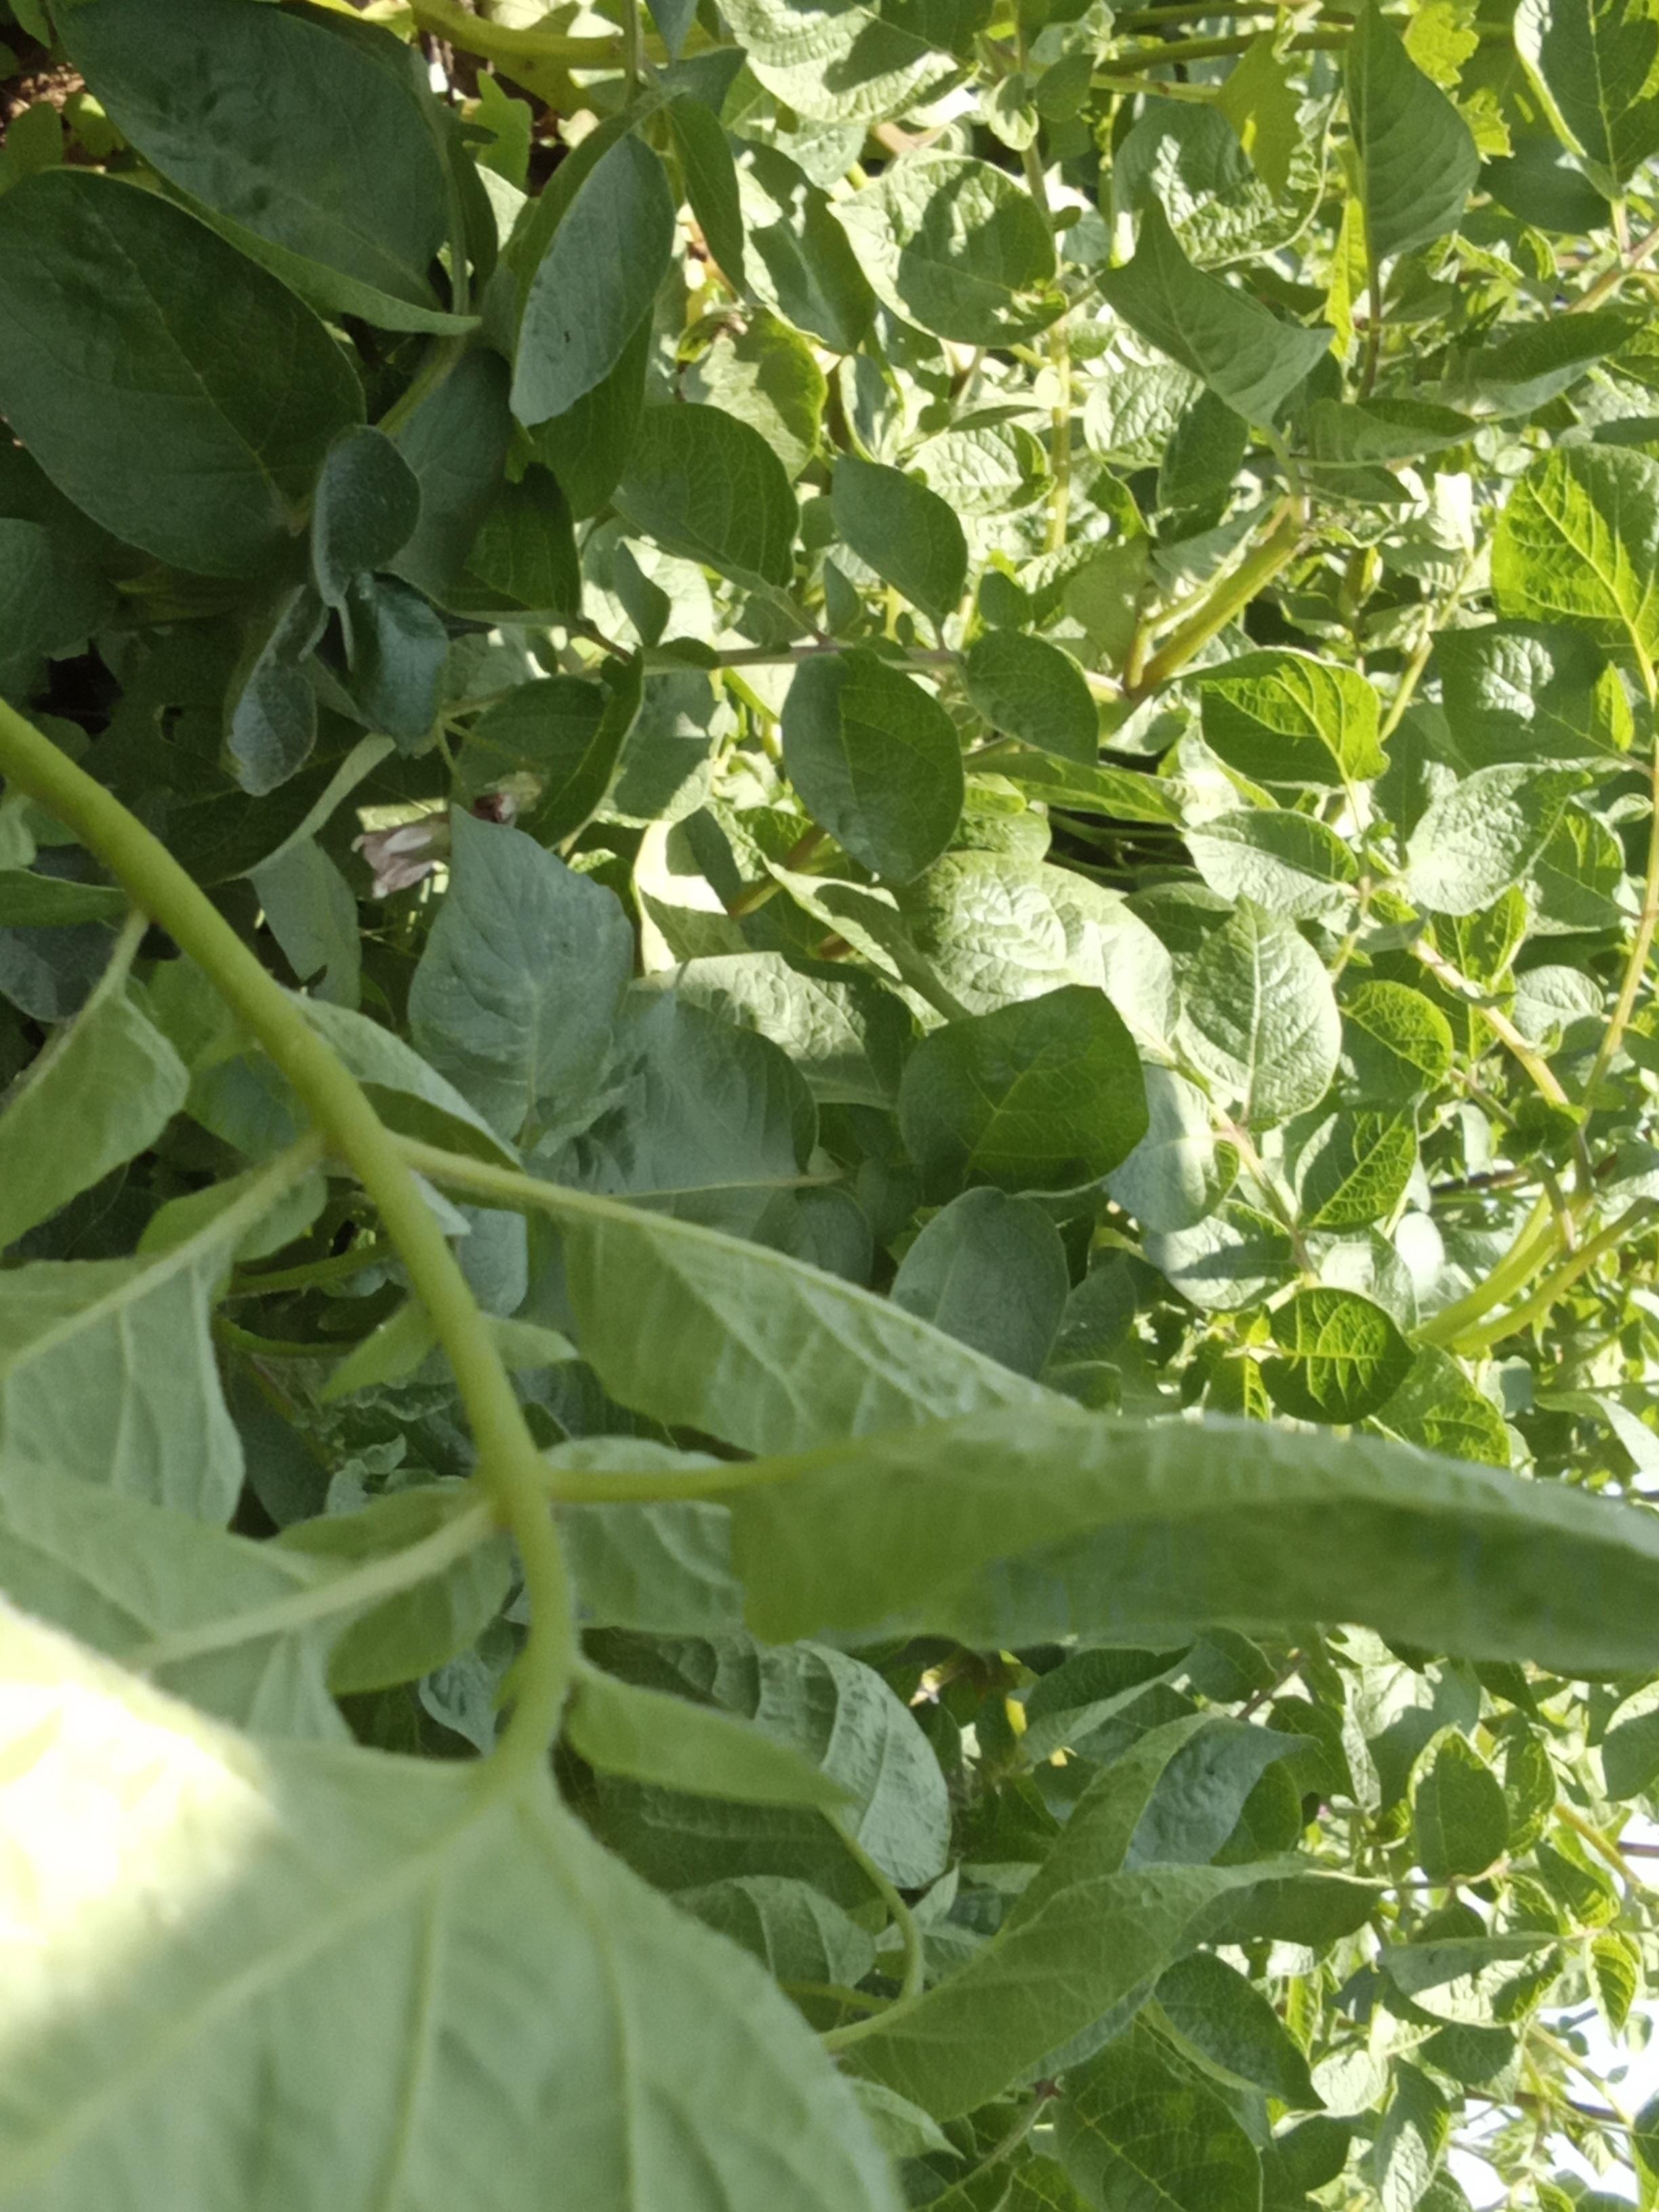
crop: potato
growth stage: flowering
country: Kenya
